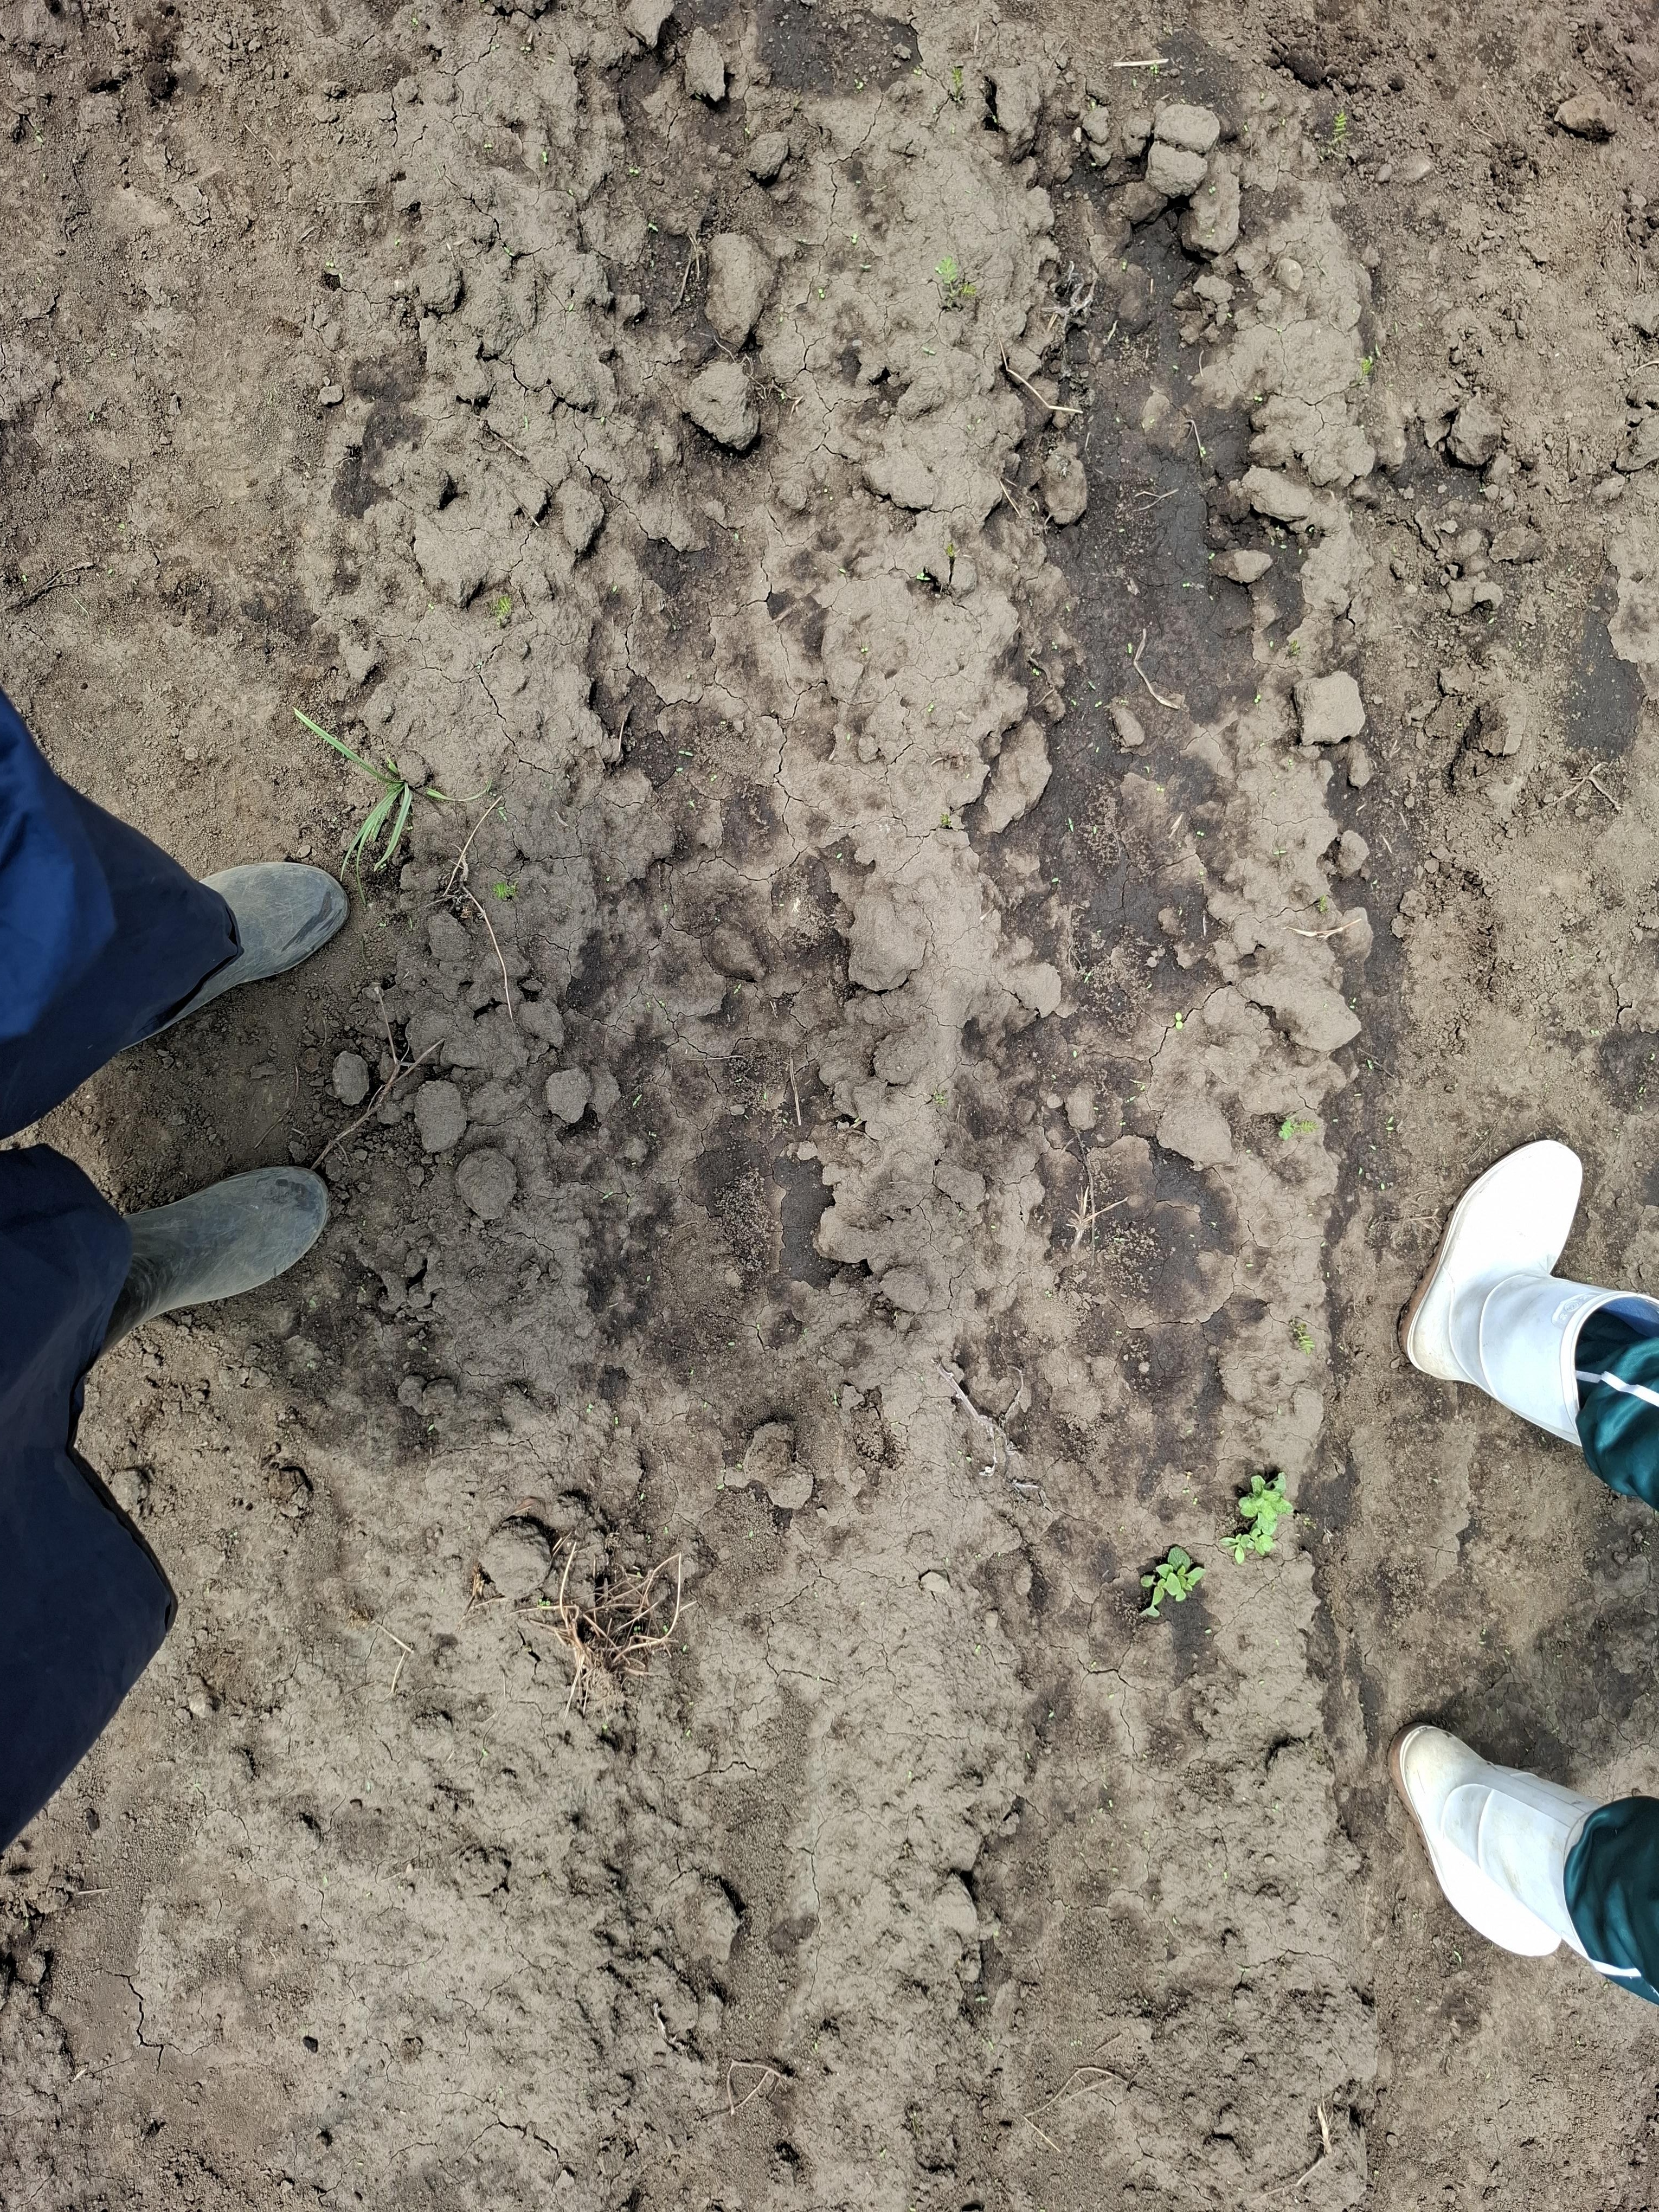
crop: chickpea
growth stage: emergence
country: Tanzania
